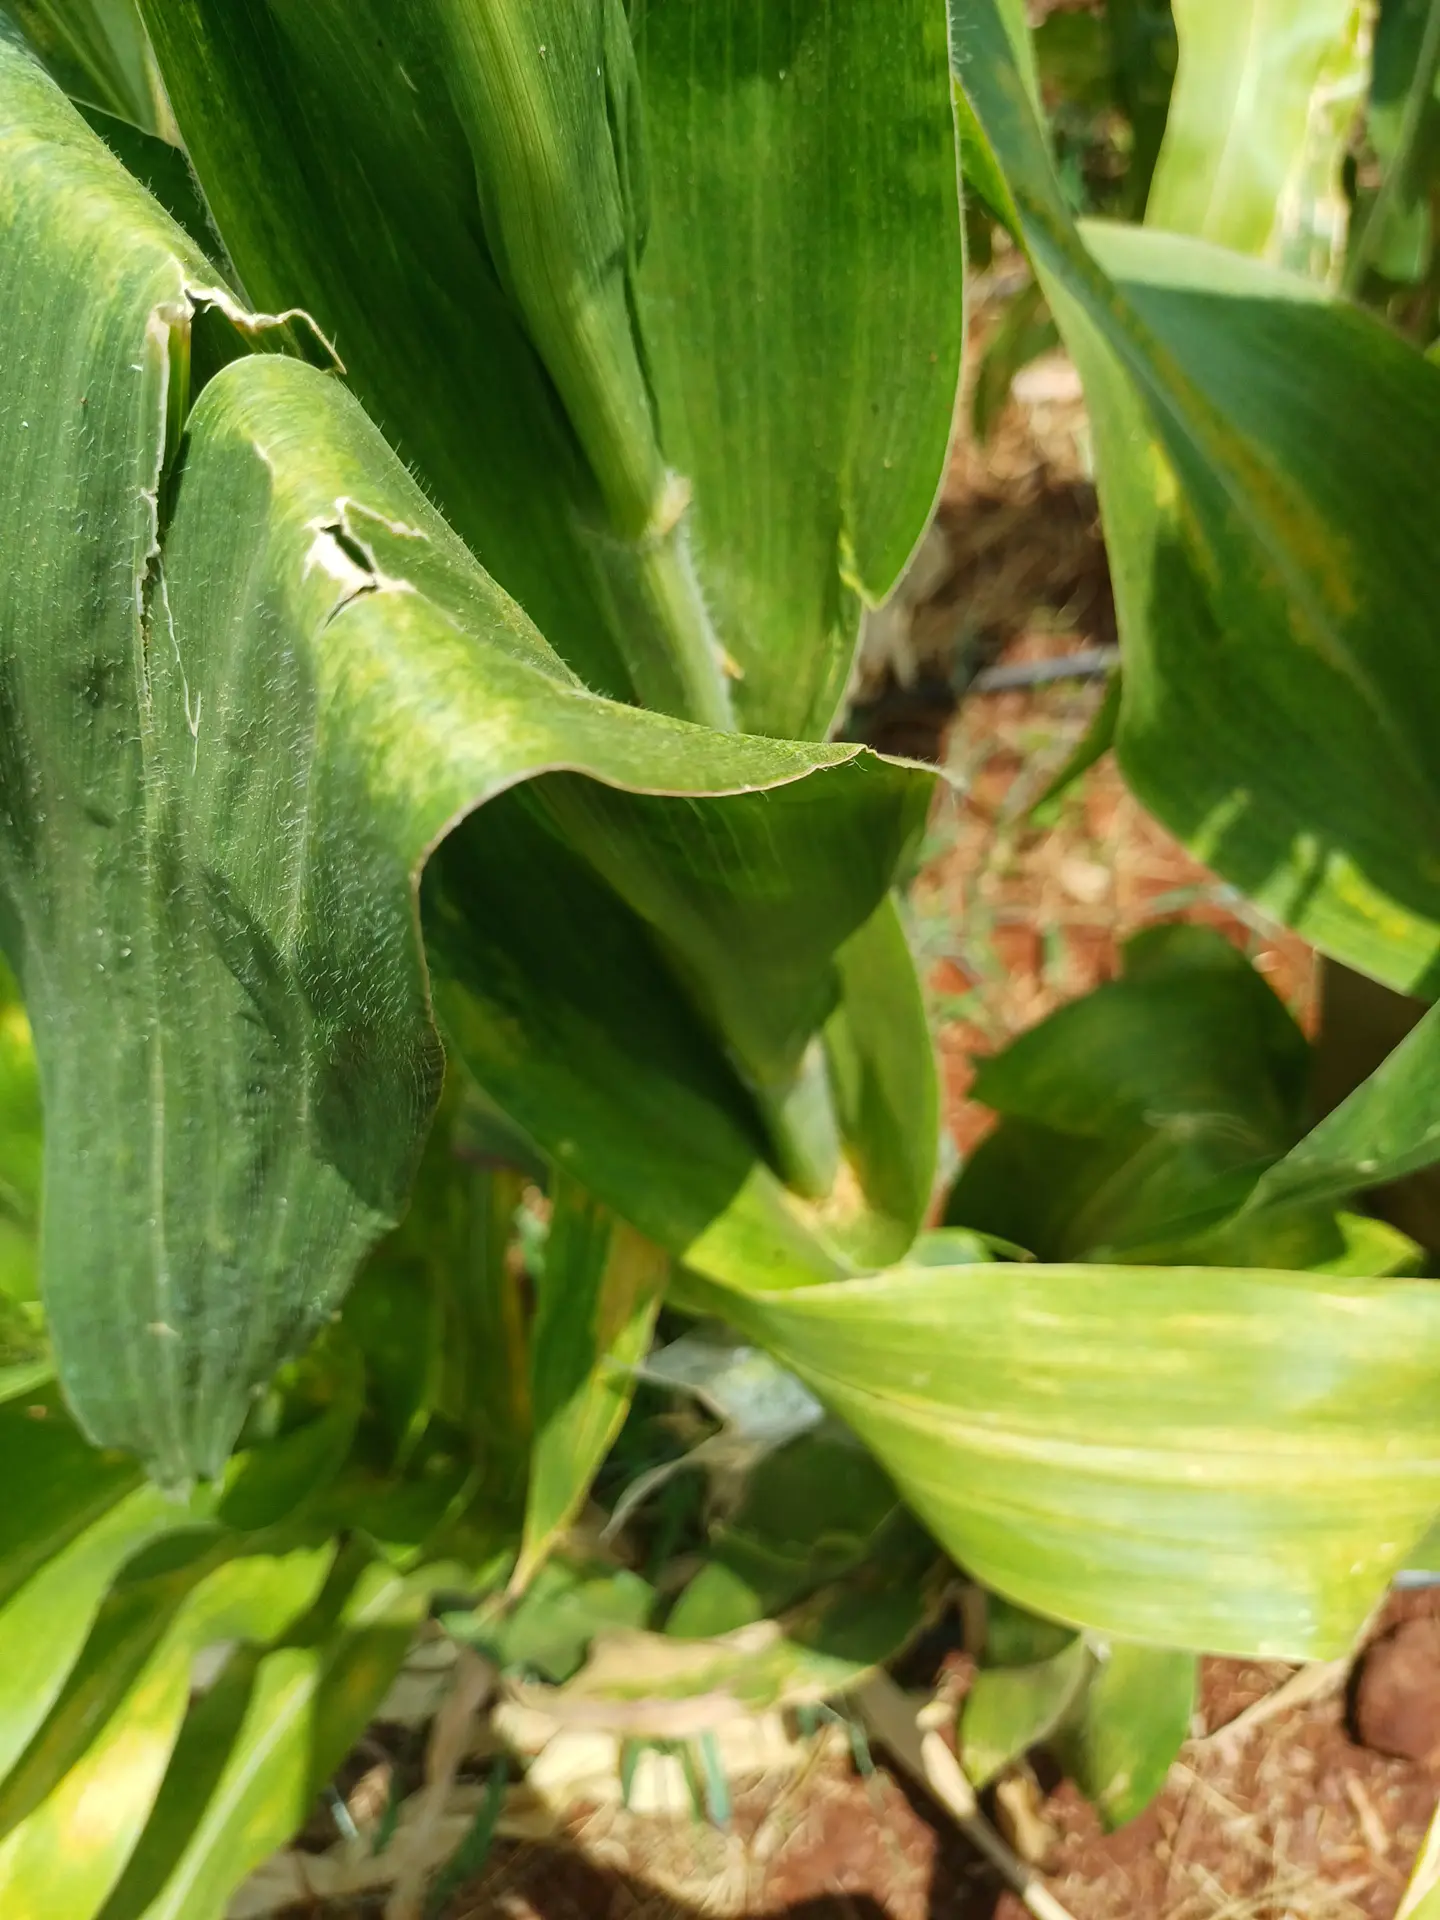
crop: maize
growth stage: flowering
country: Kenya
